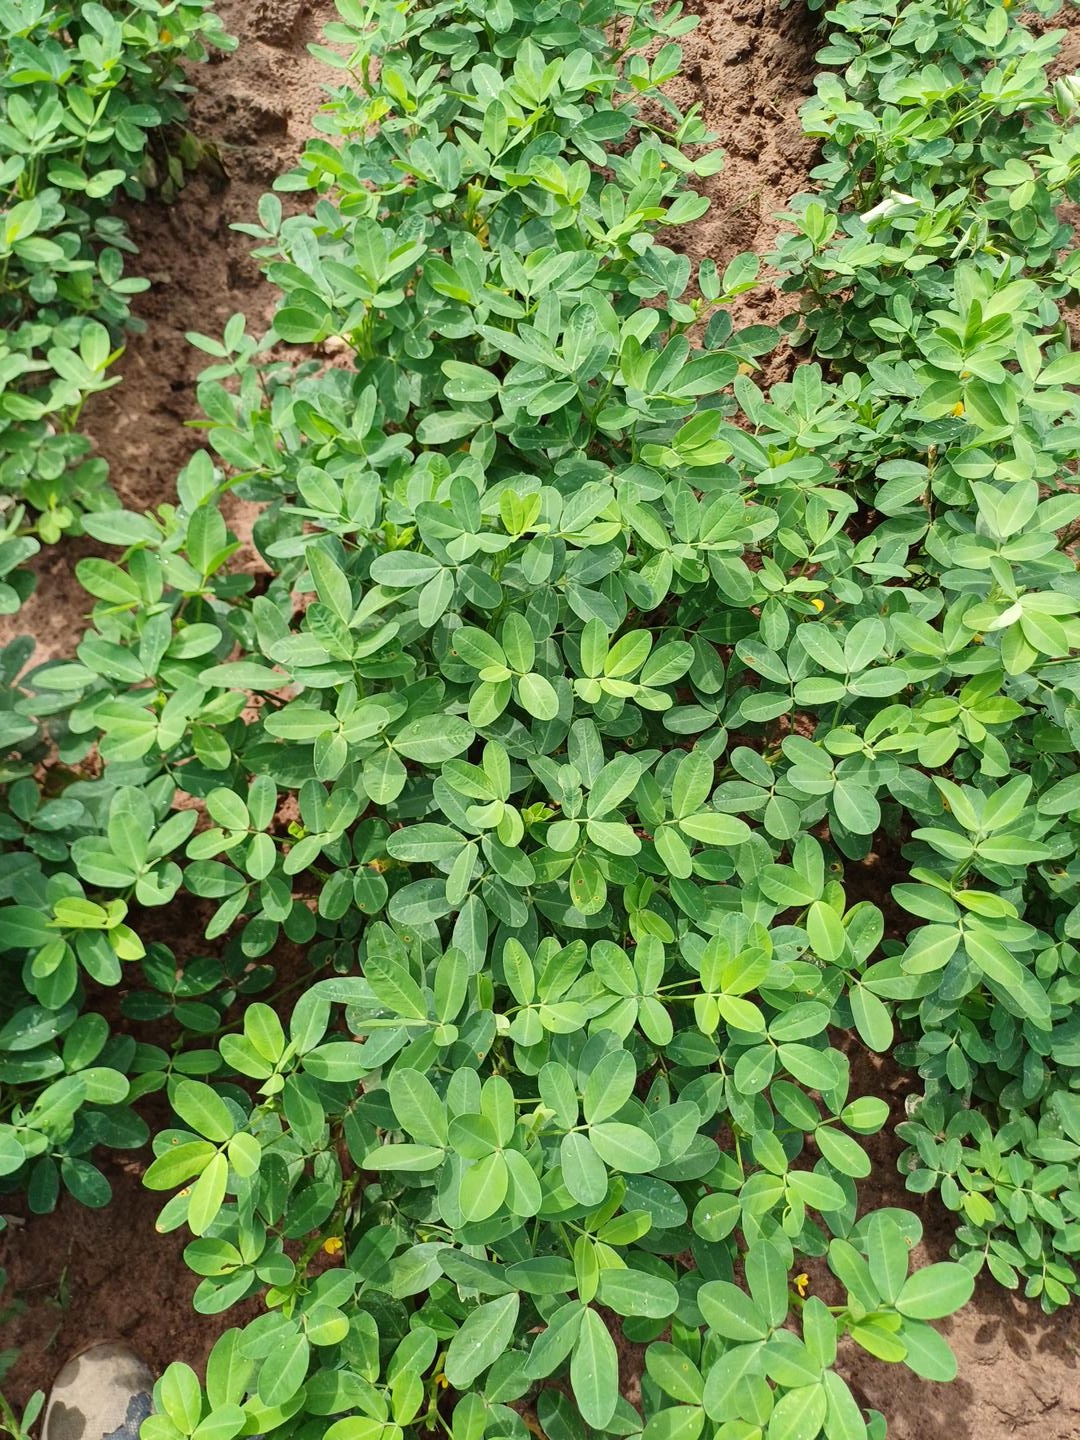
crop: groundnut
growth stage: flowering
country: Senegal
